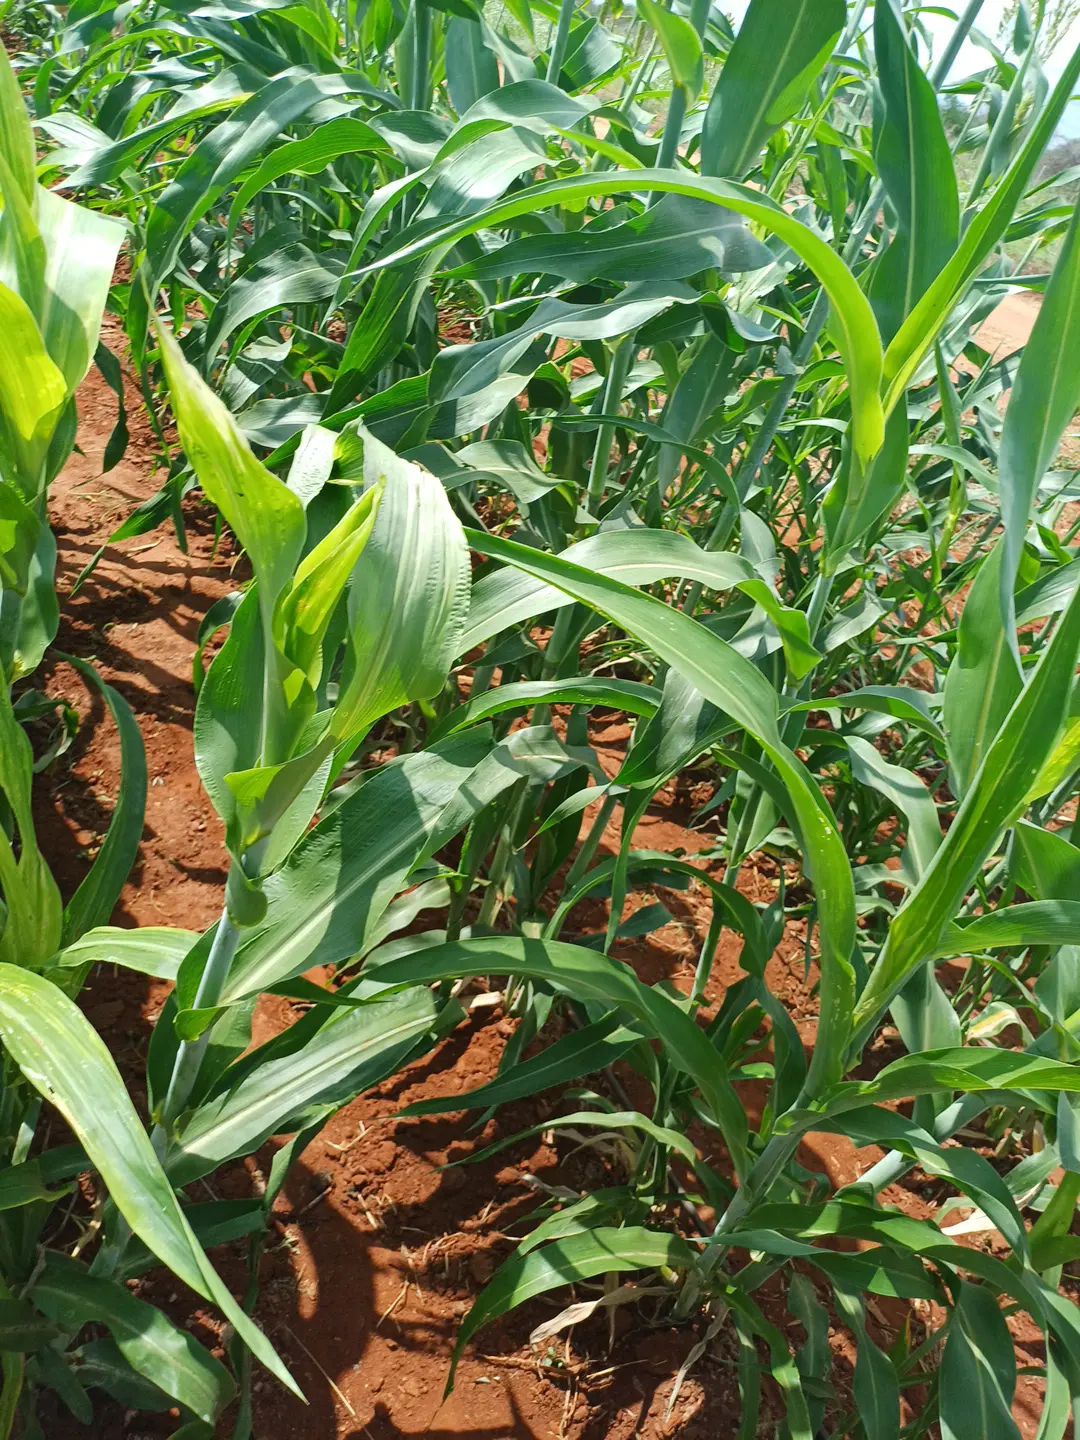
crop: sorghum
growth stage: vegetative
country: Kenya
